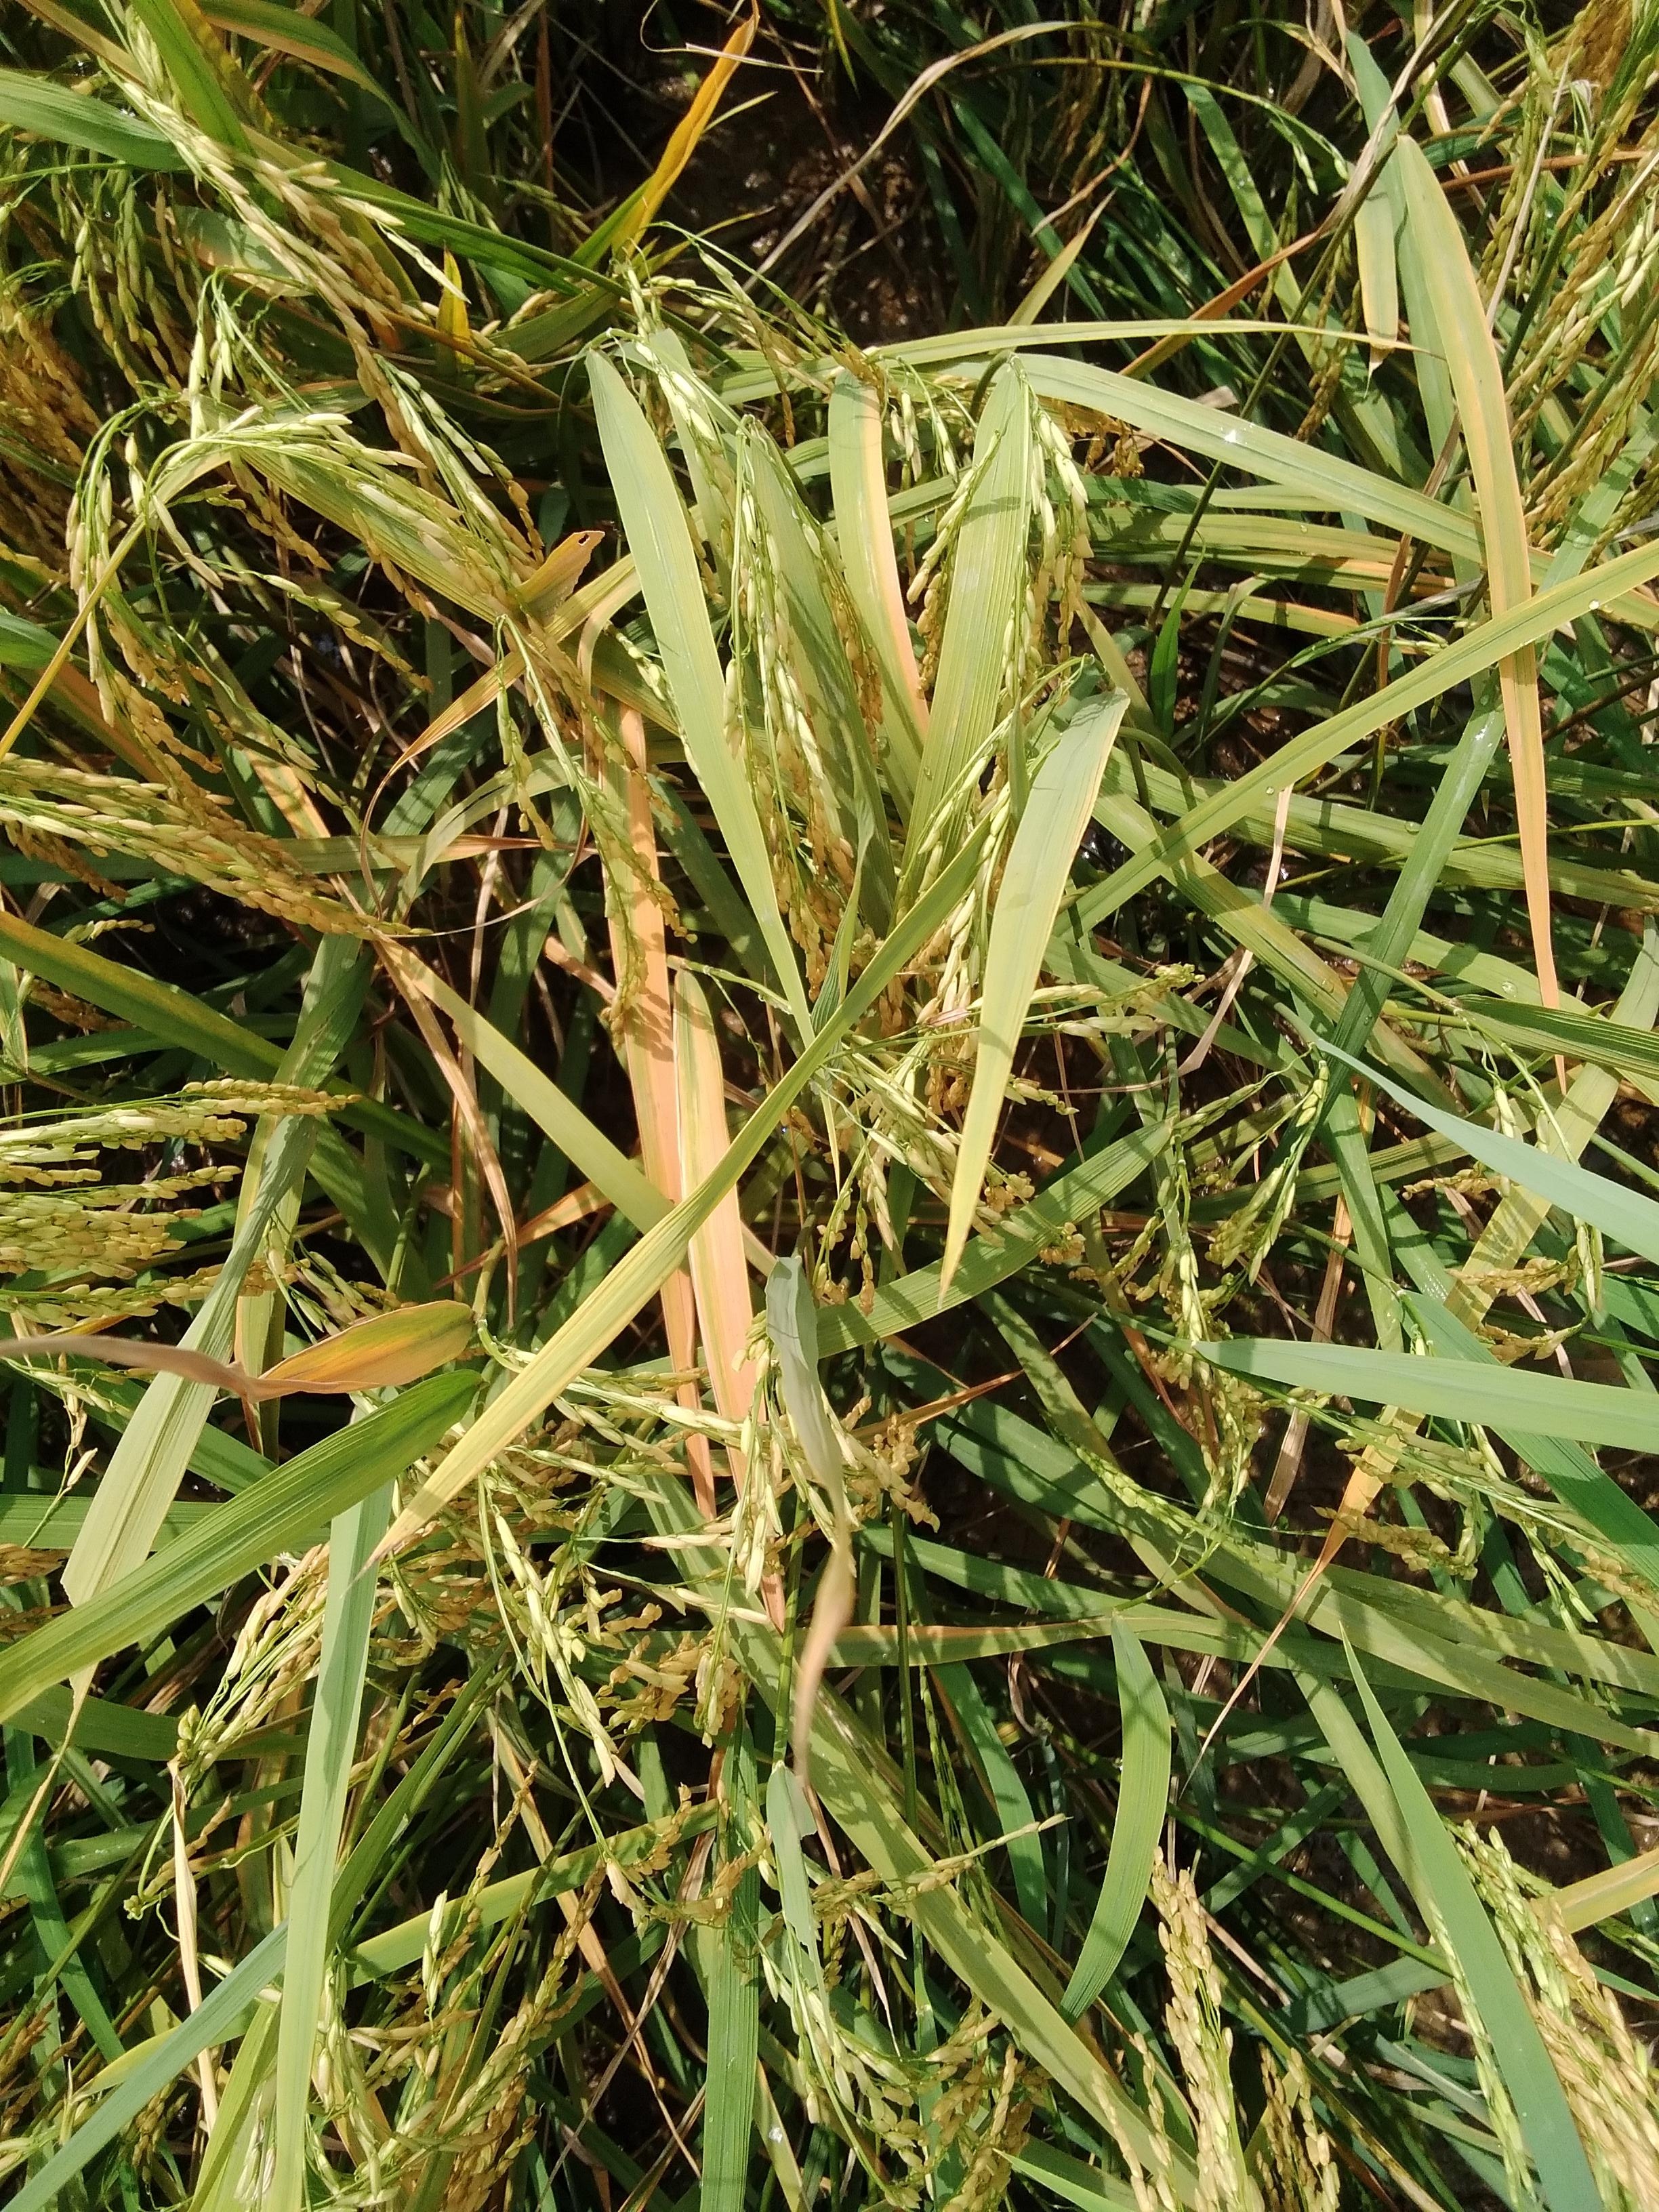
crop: rice
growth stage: ripening
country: Nigeria
